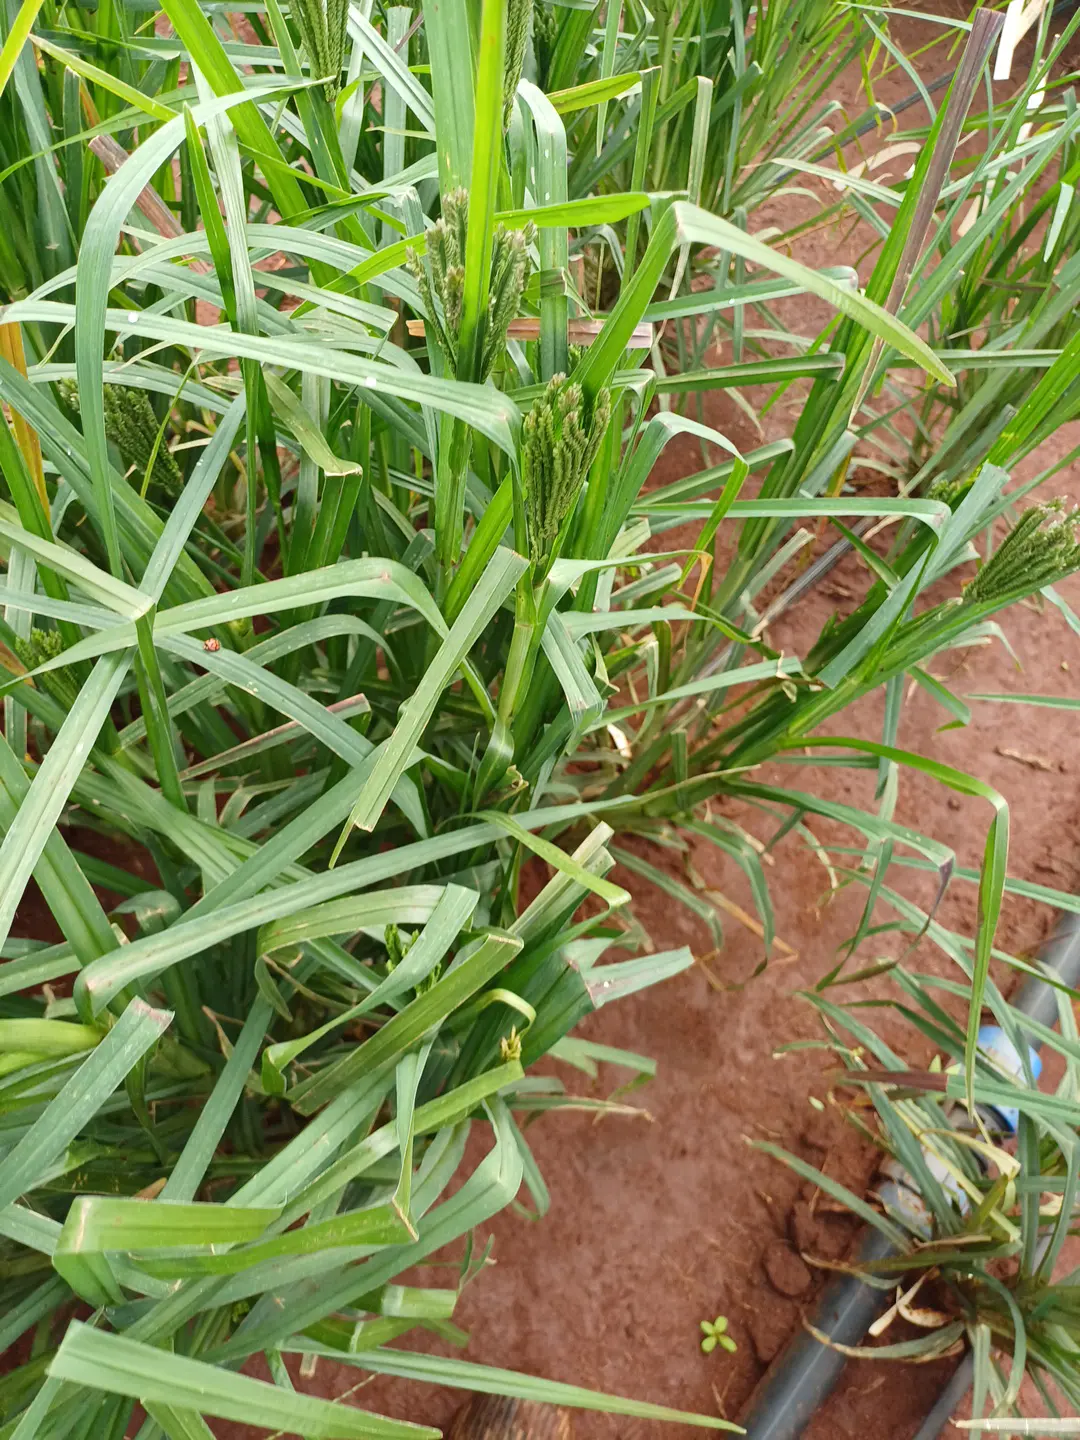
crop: finger millet
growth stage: flowering
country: Kenya
